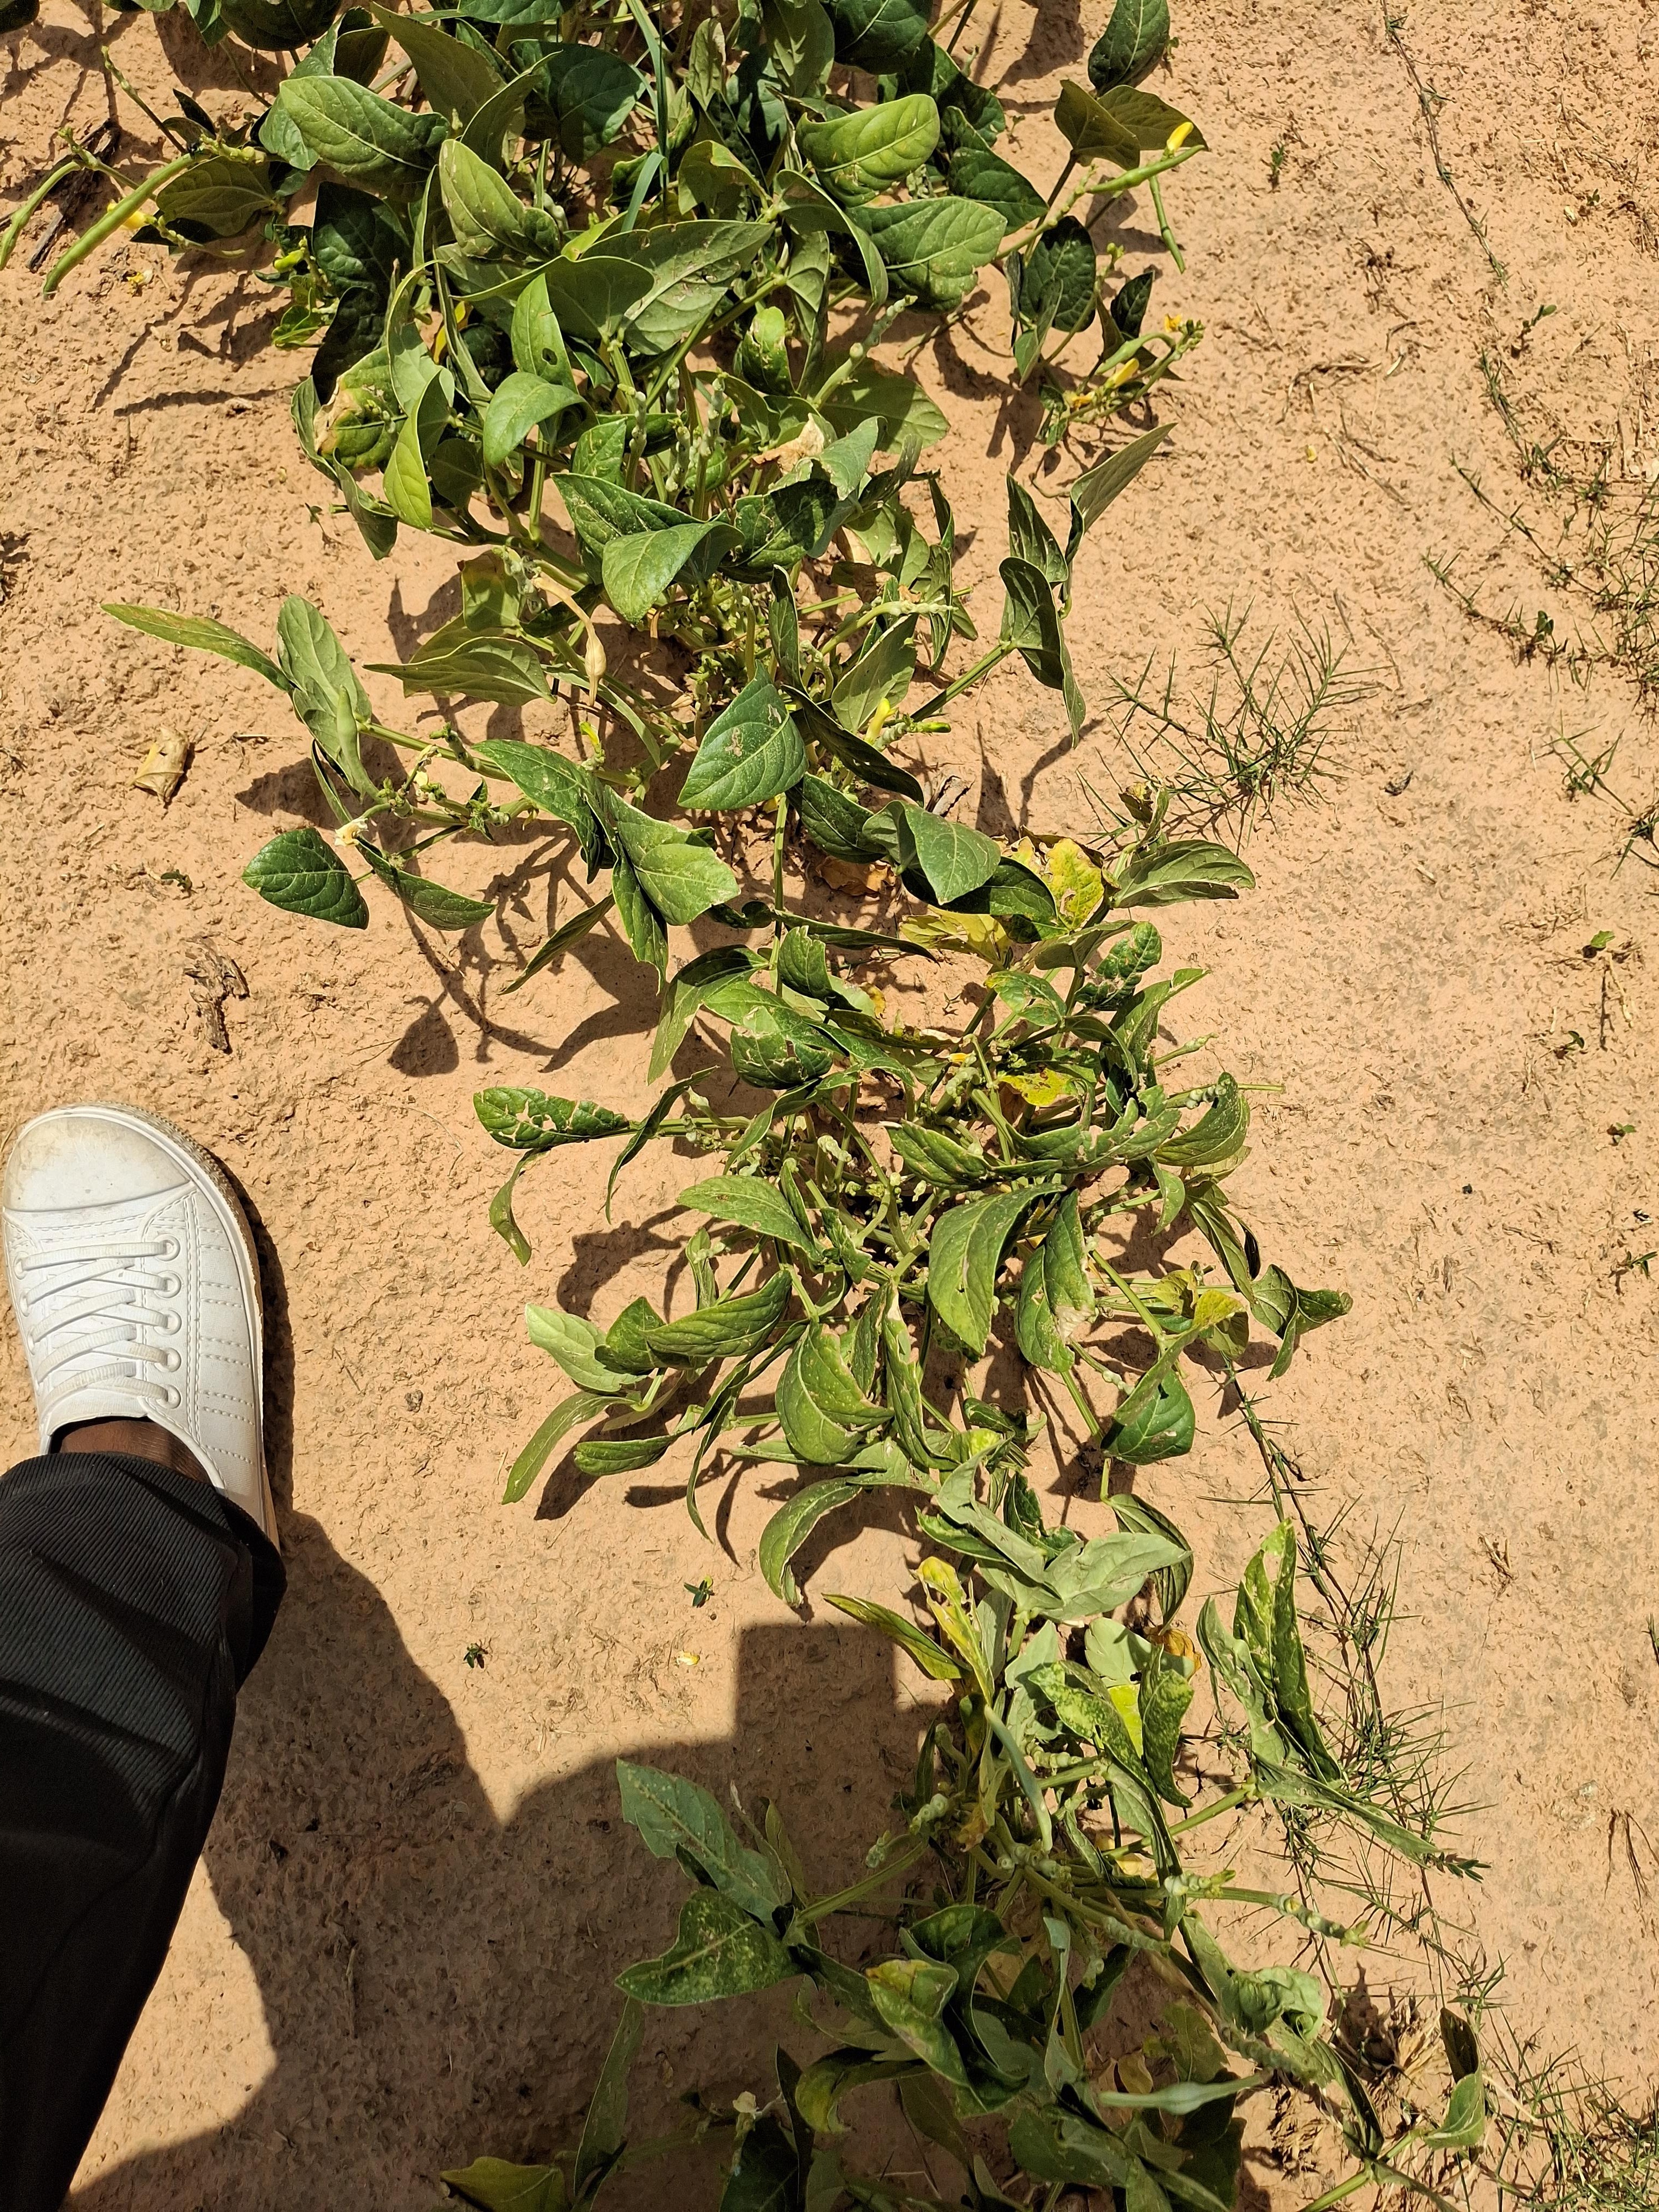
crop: cowpea
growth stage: harvest maturity
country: Nigeria
